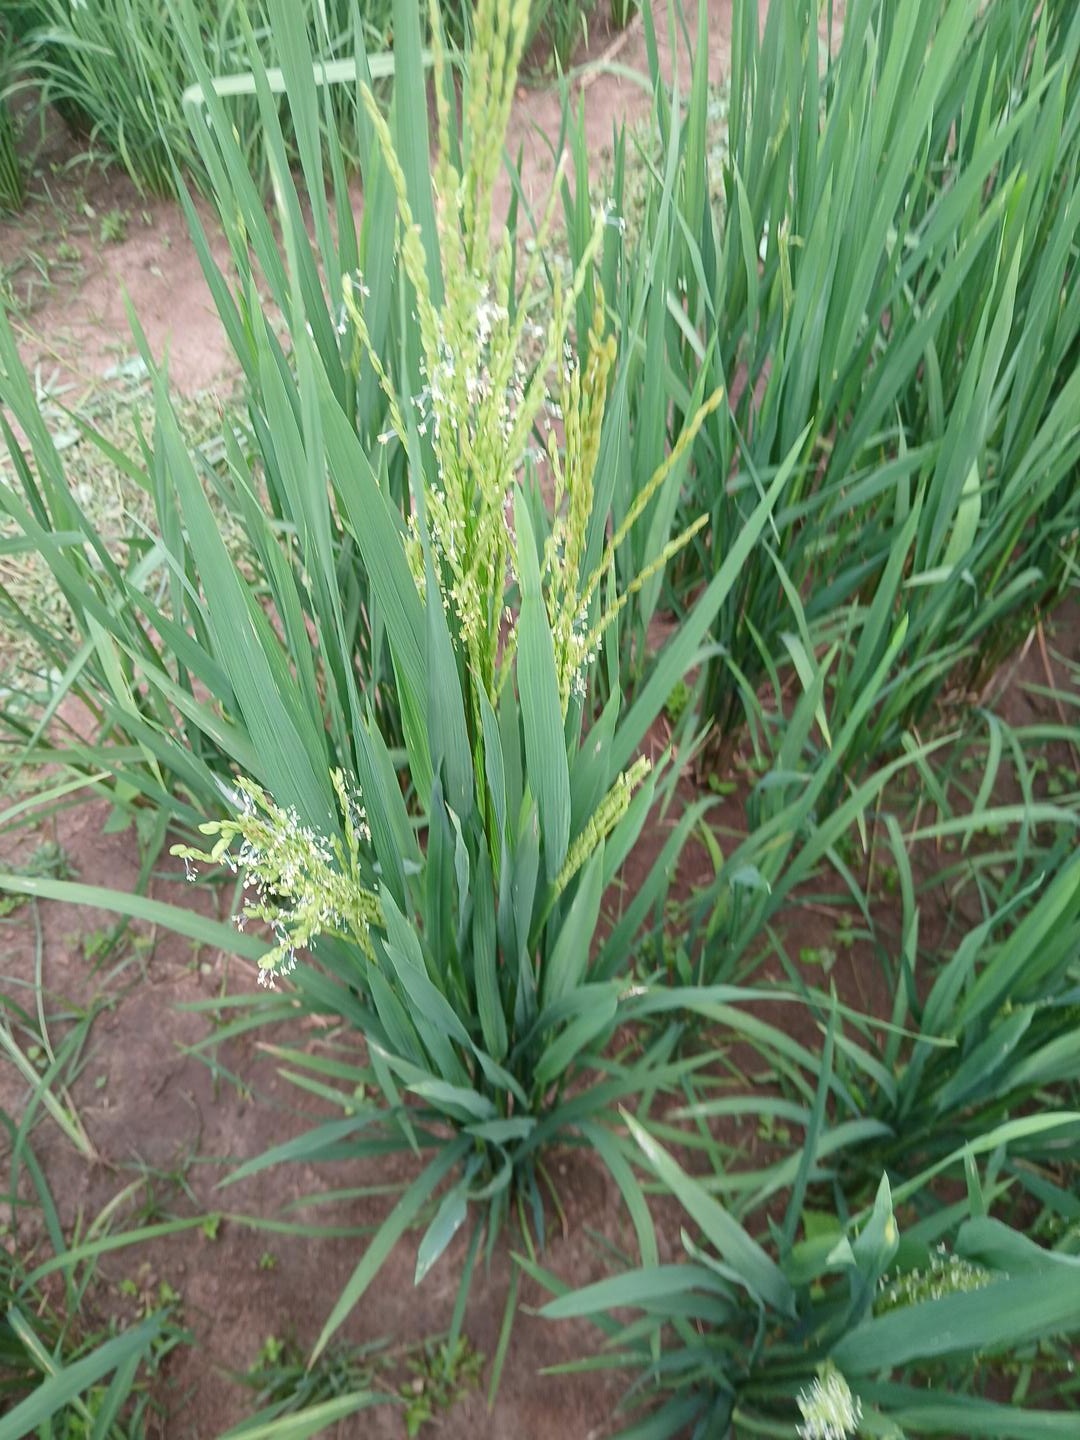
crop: rice
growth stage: flowering
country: Côte d'Ivoire
